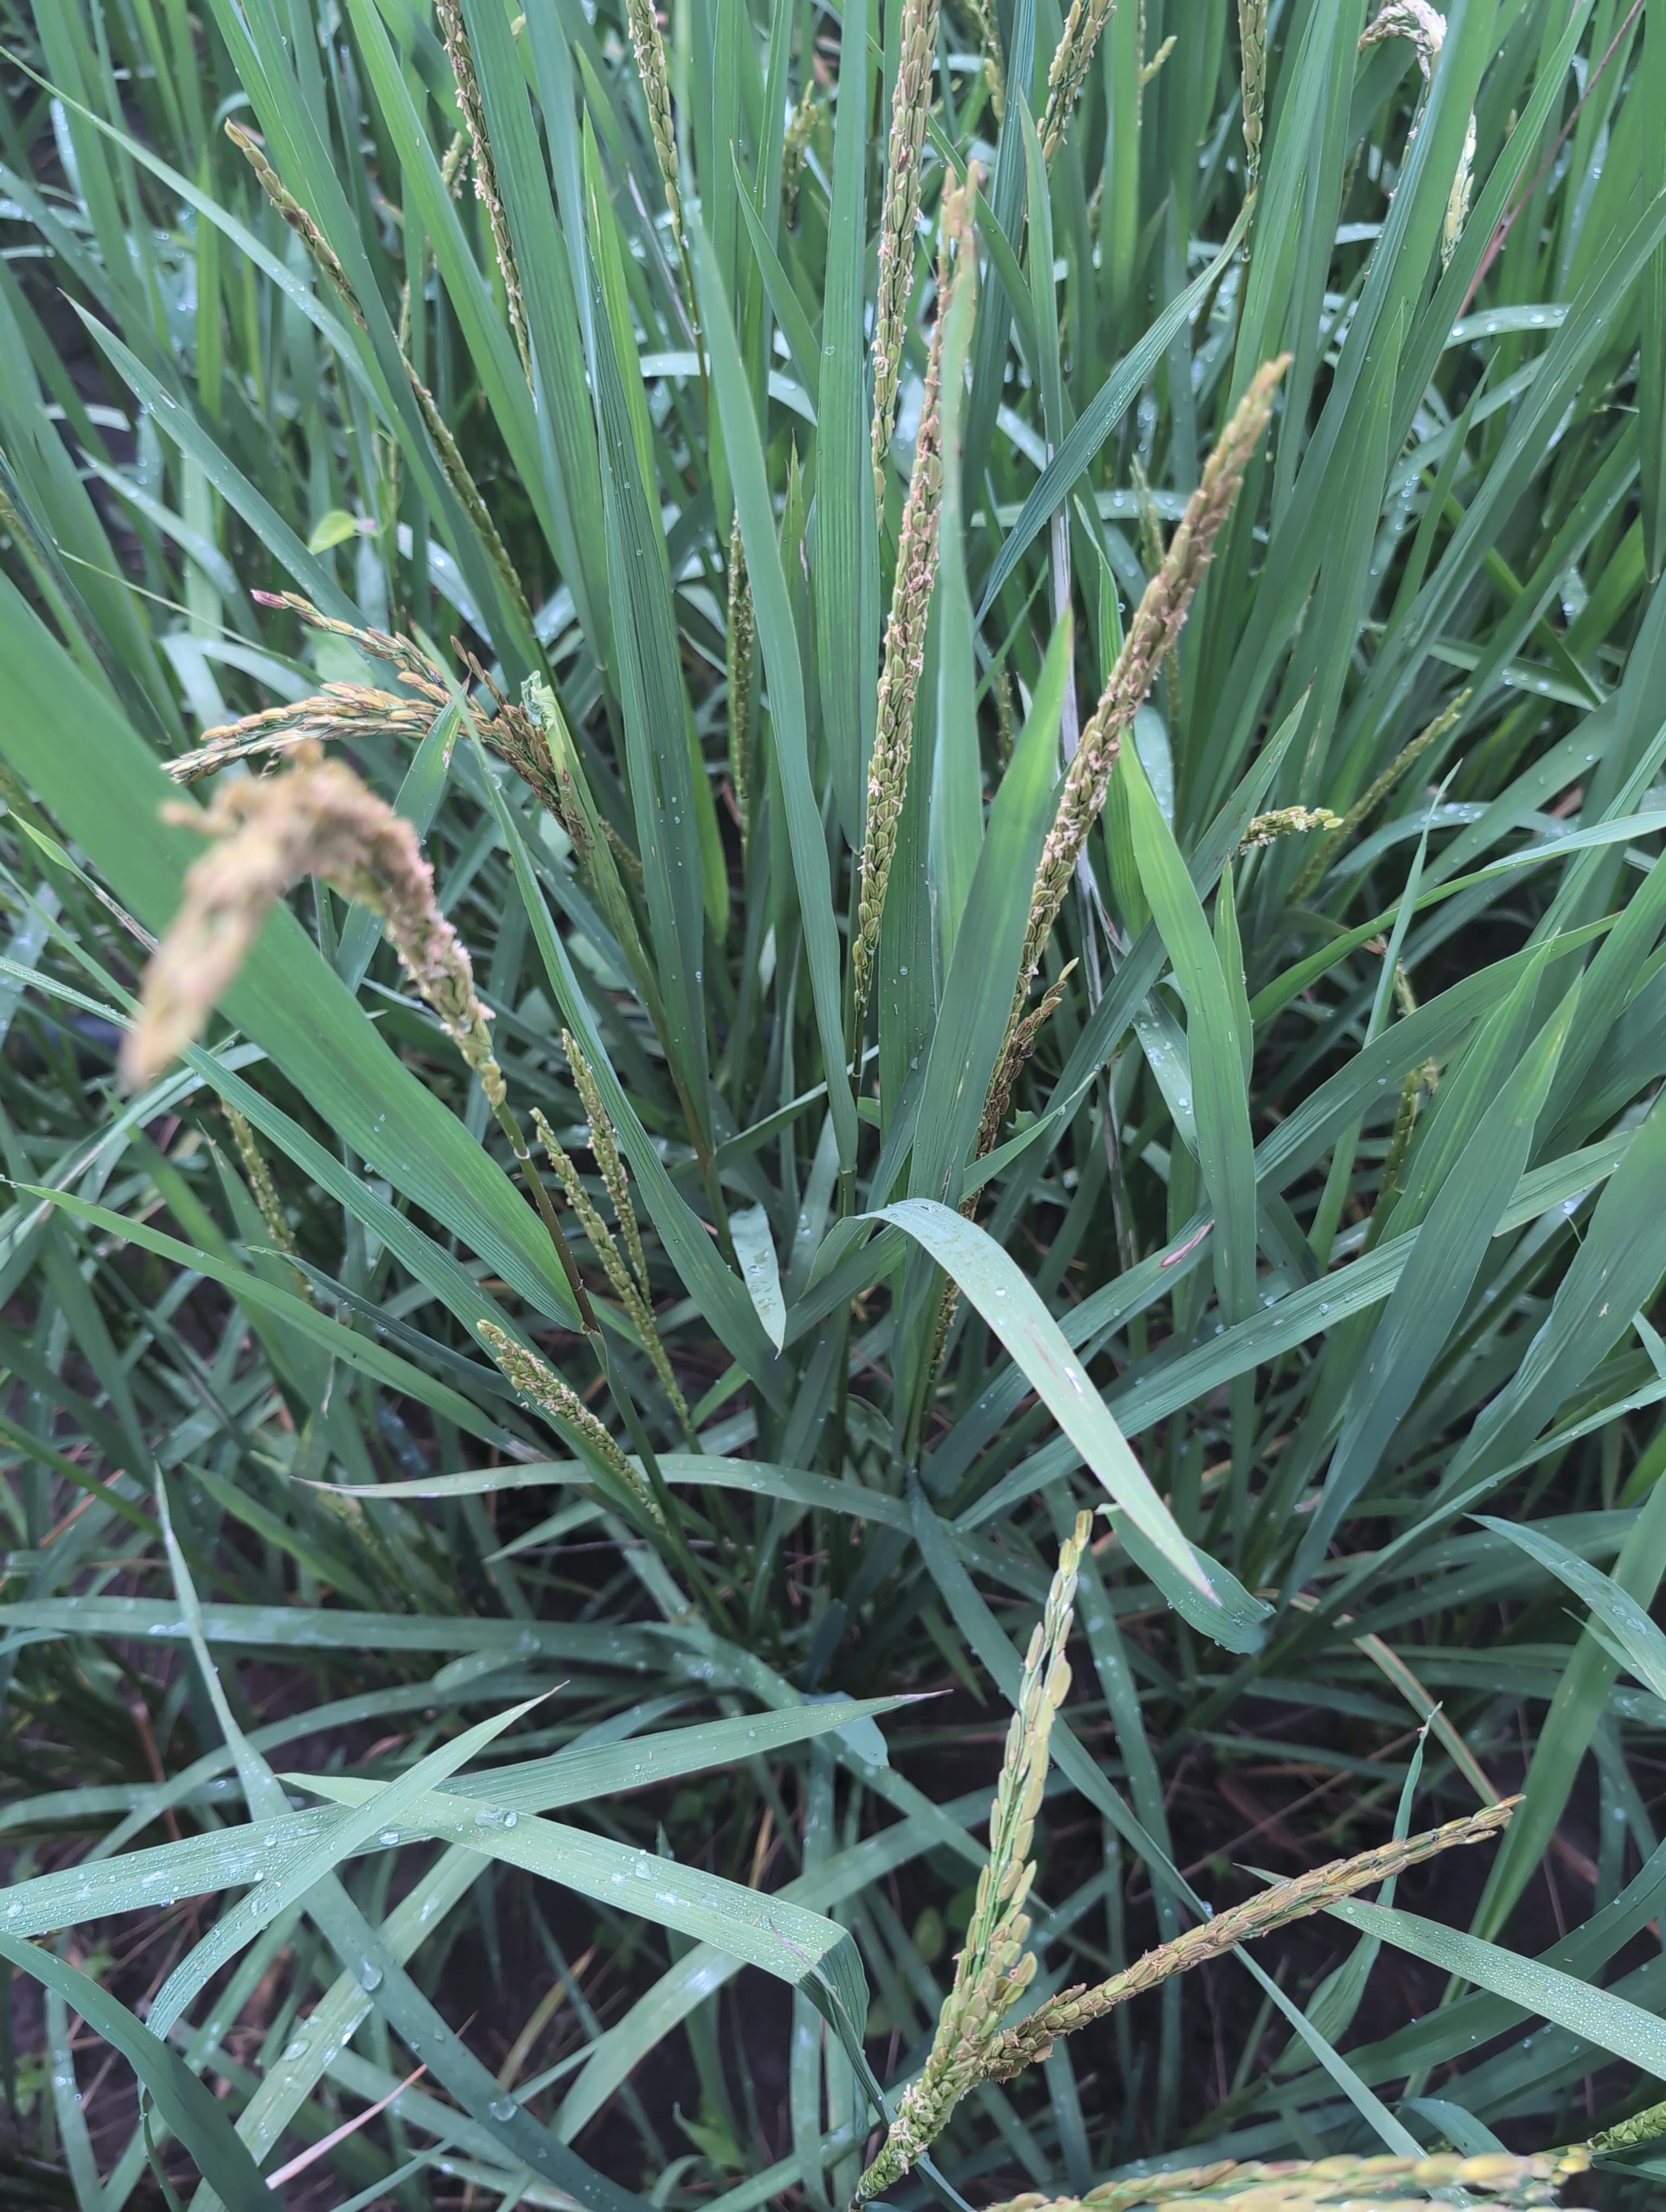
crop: rice
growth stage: stage milk
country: Côte d'Ivoire
